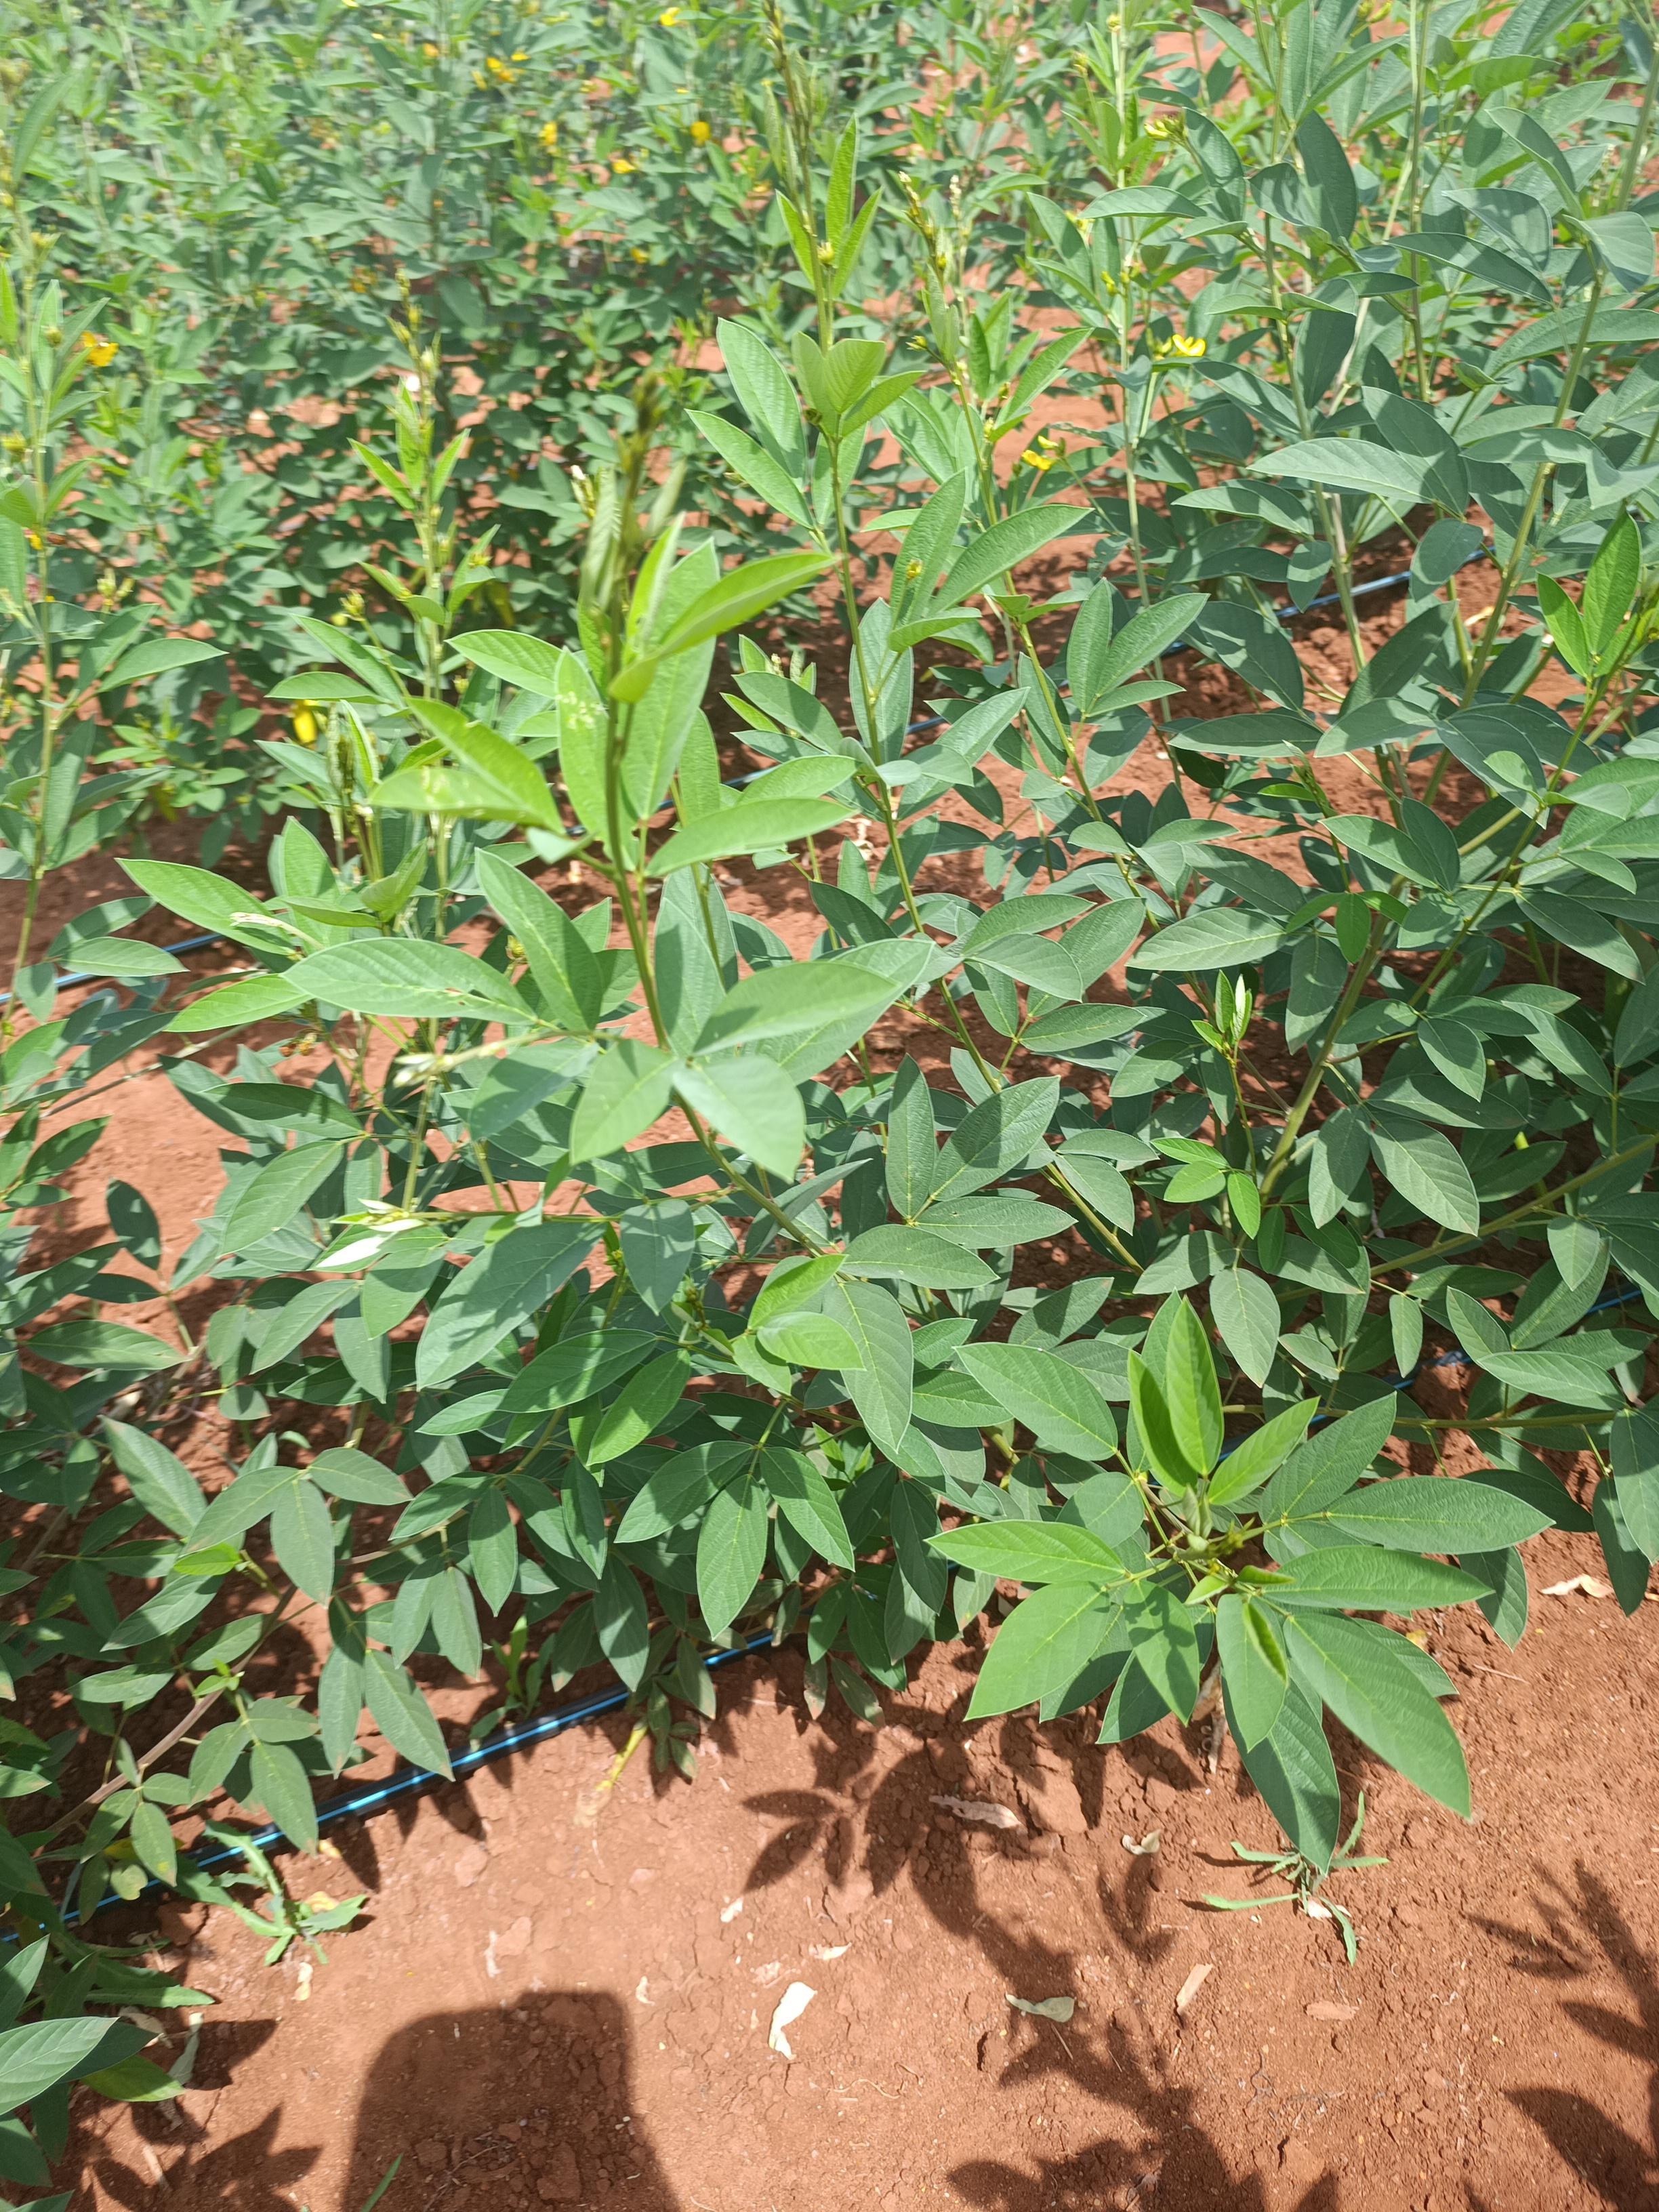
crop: pigeonpea
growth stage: flowering
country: Kenya
